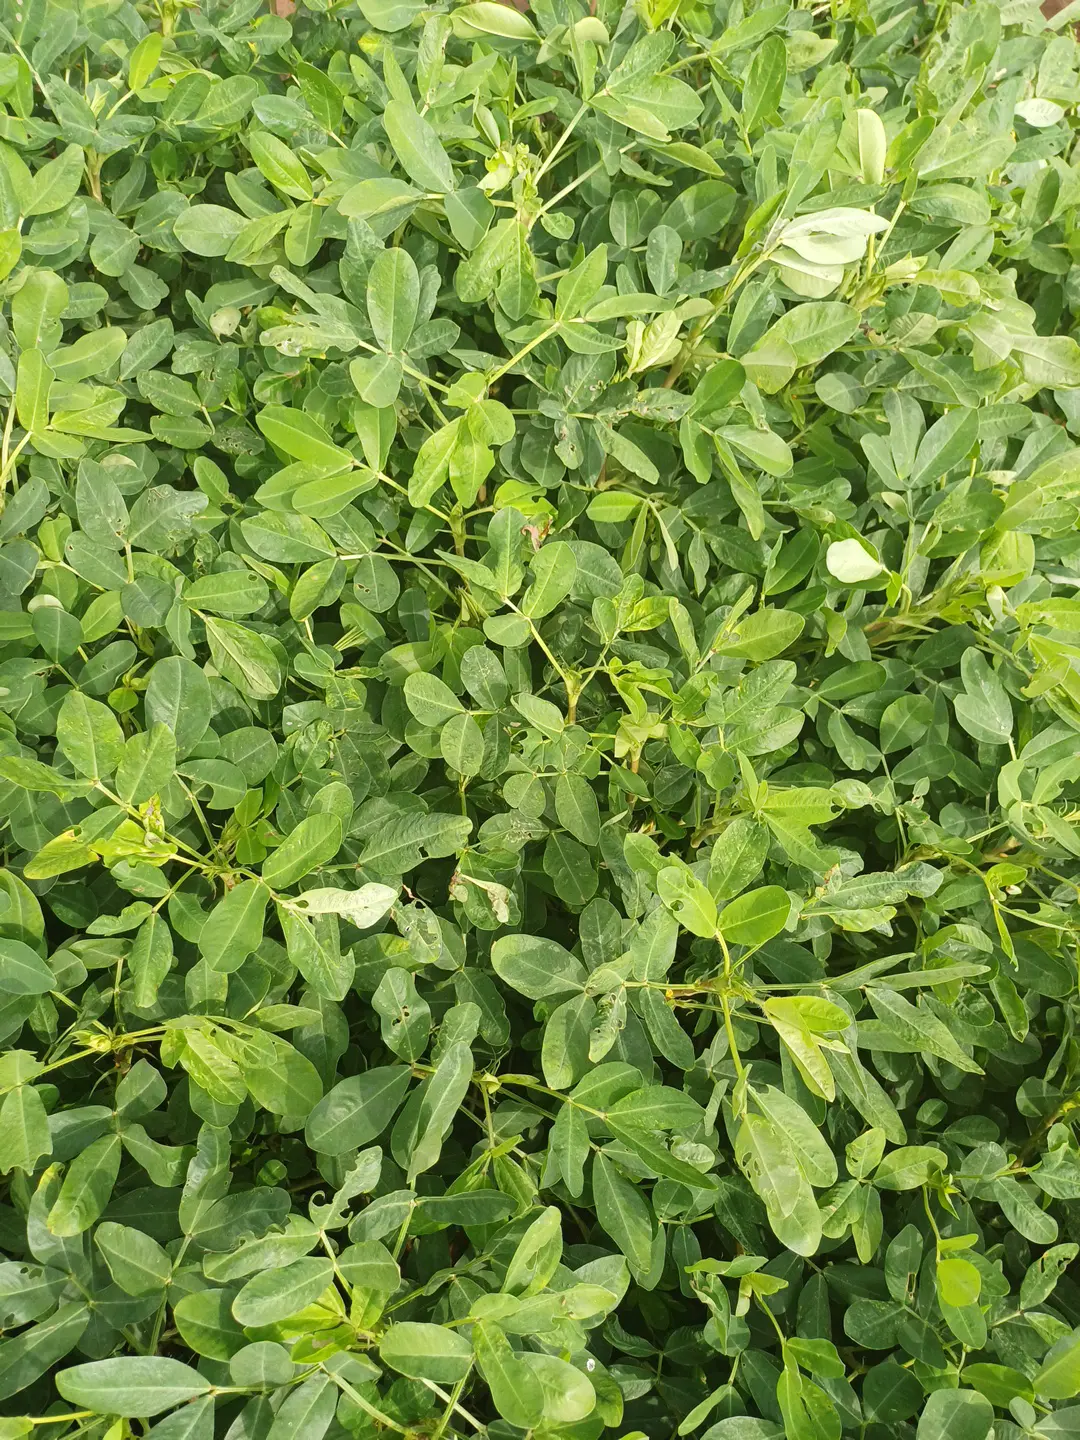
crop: groundnut
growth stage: flowering
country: Kenya
